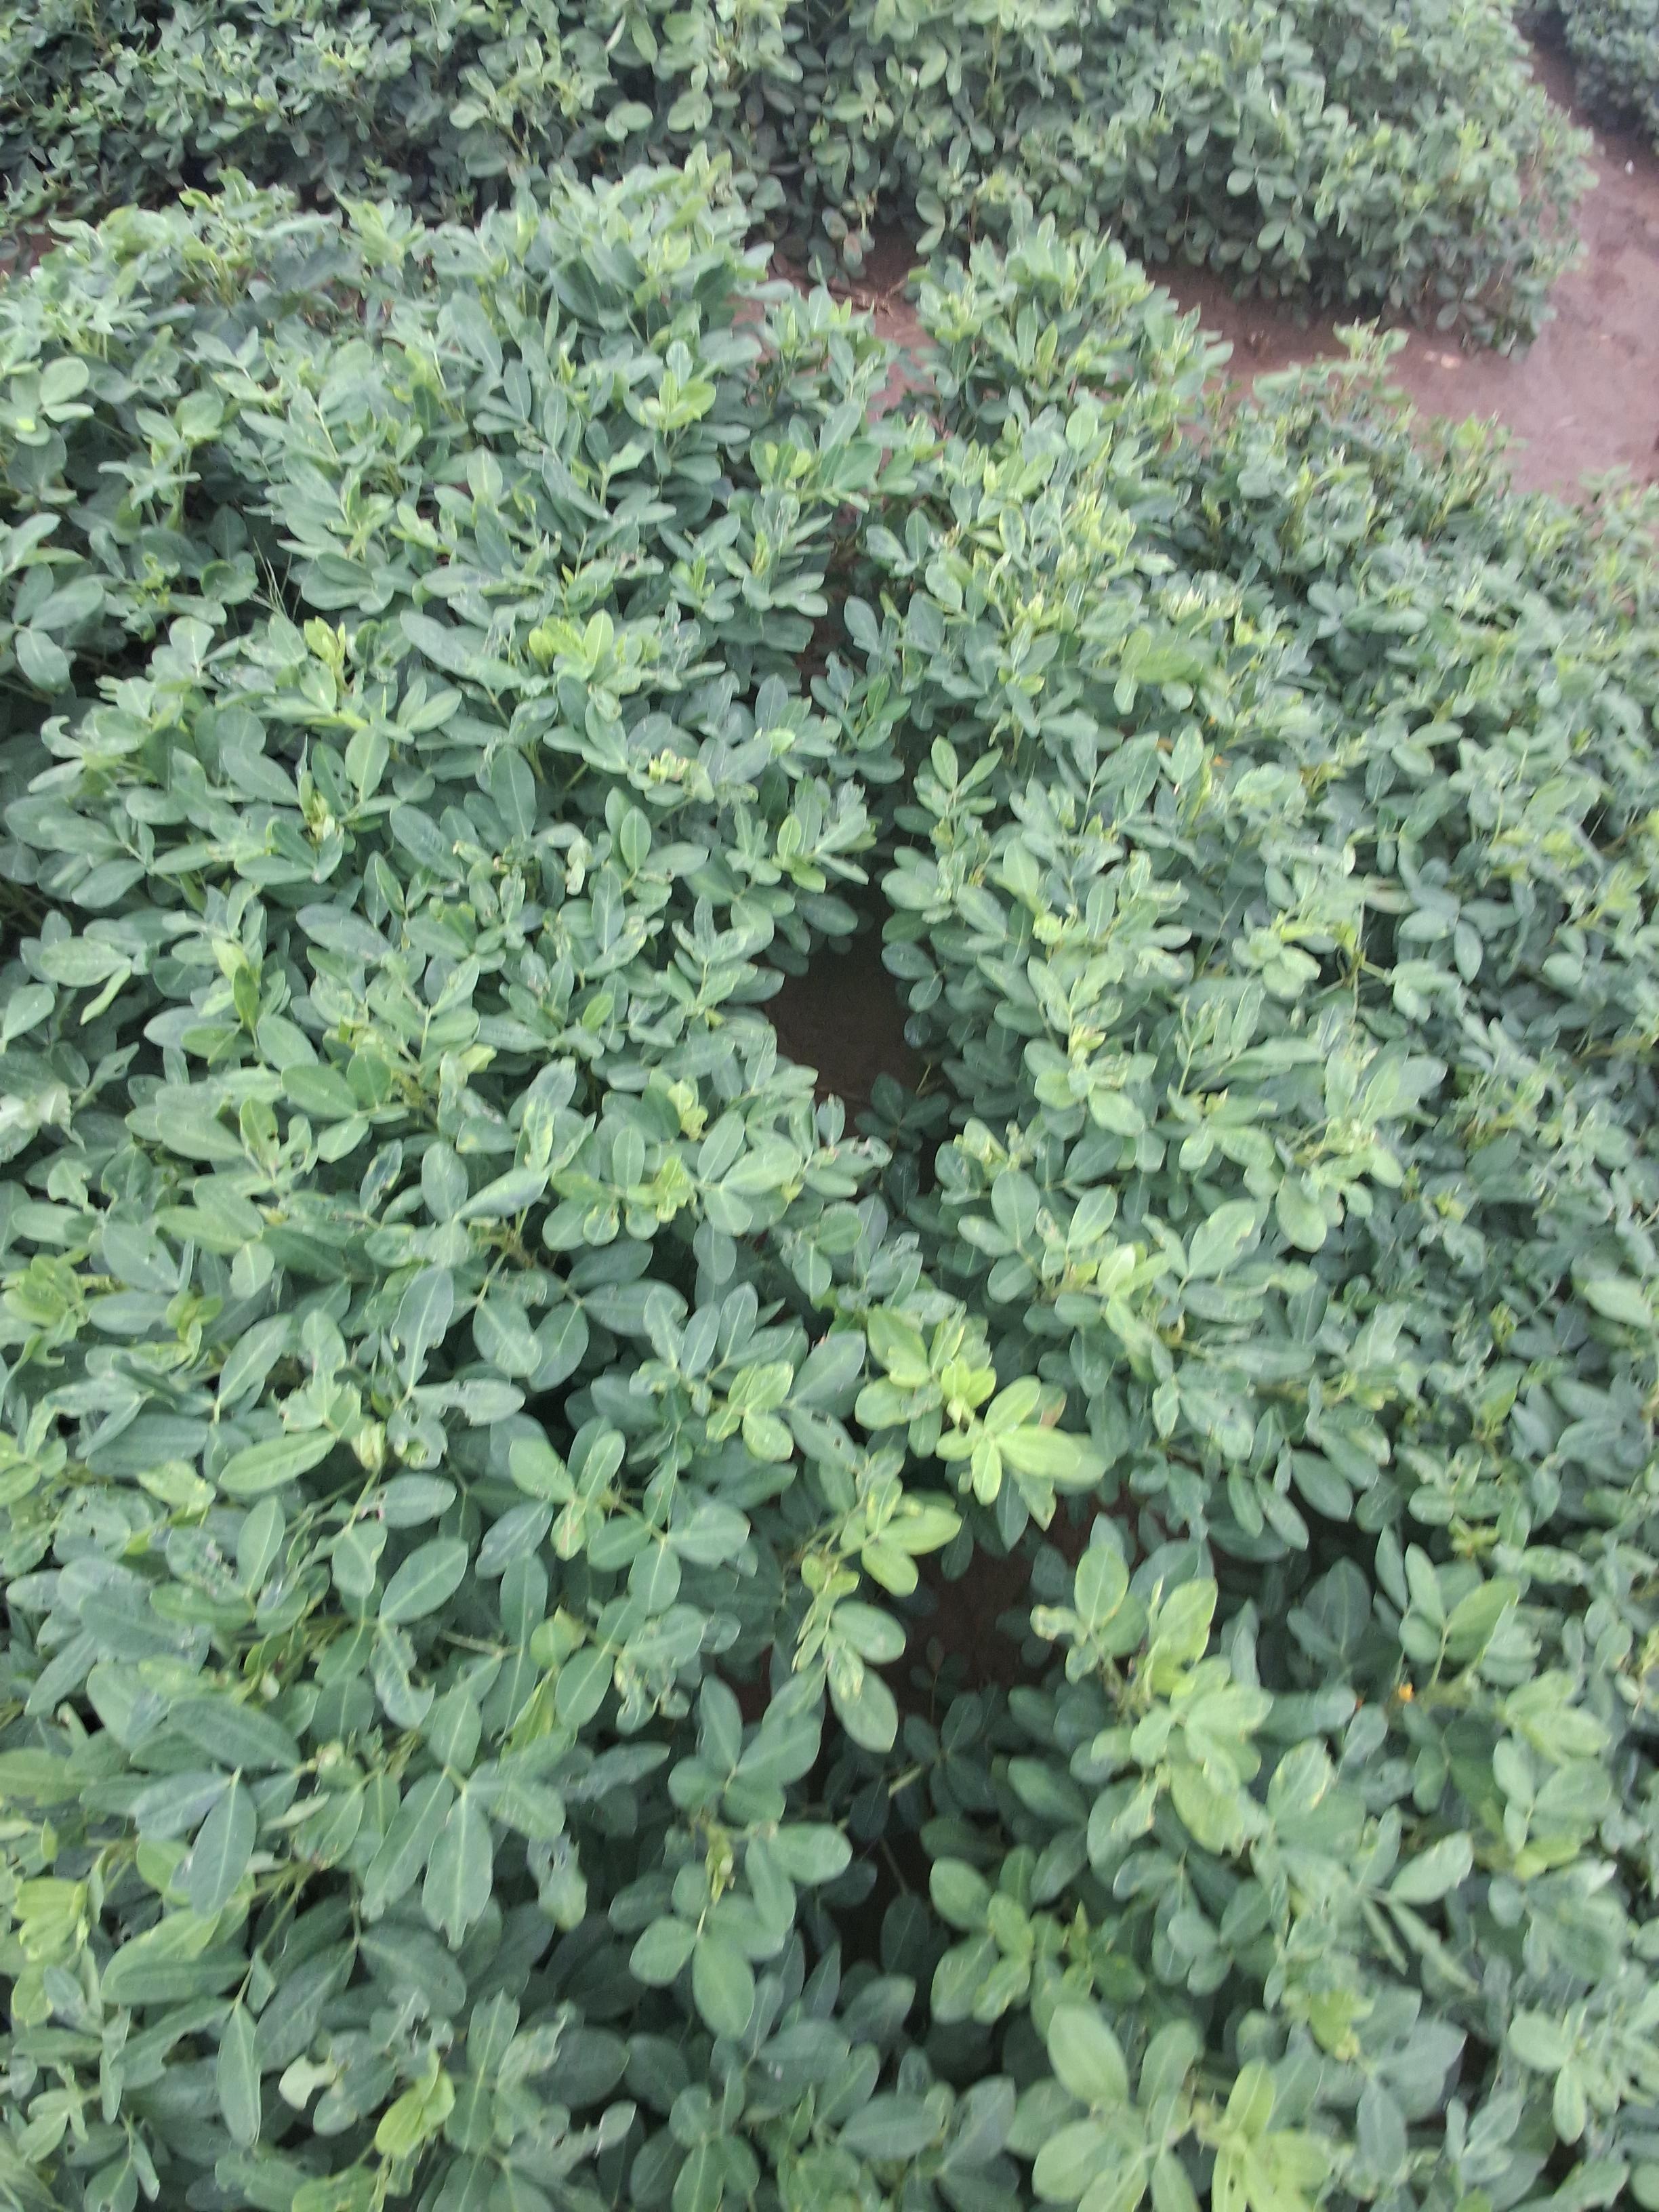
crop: groundnut
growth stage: pegging
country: Kenya
